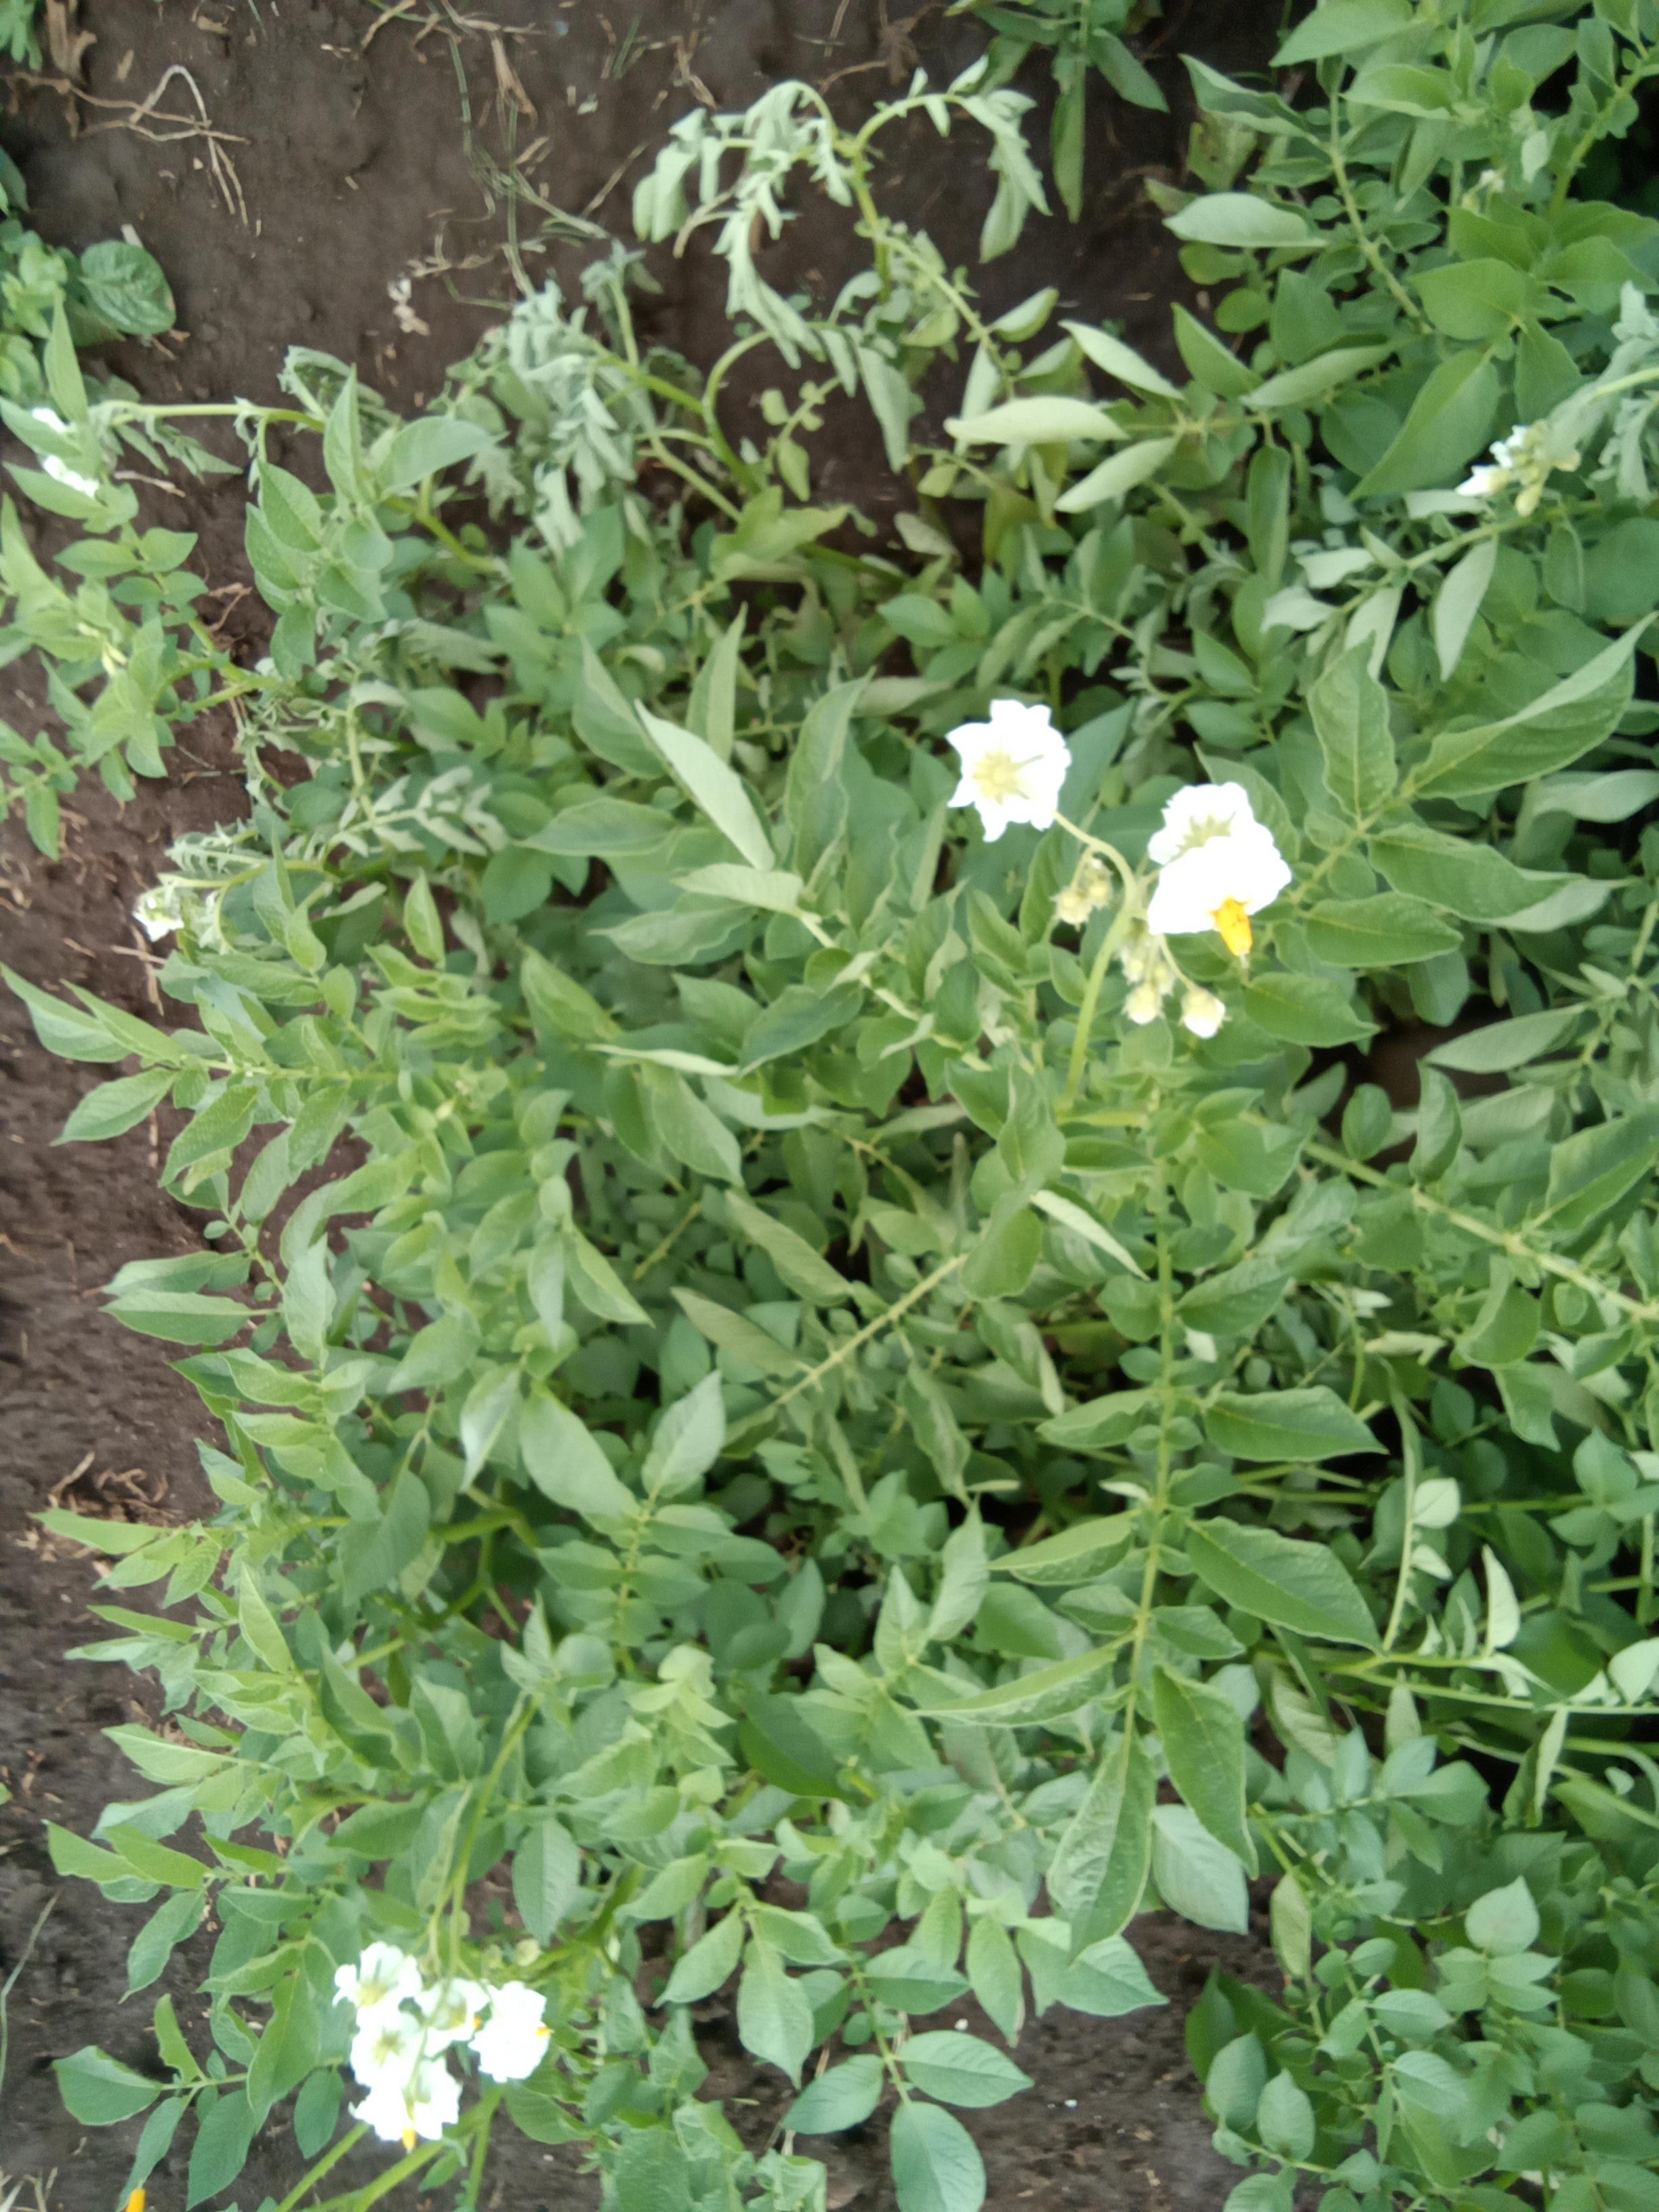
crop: potato
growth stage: flowering
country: Kenya
